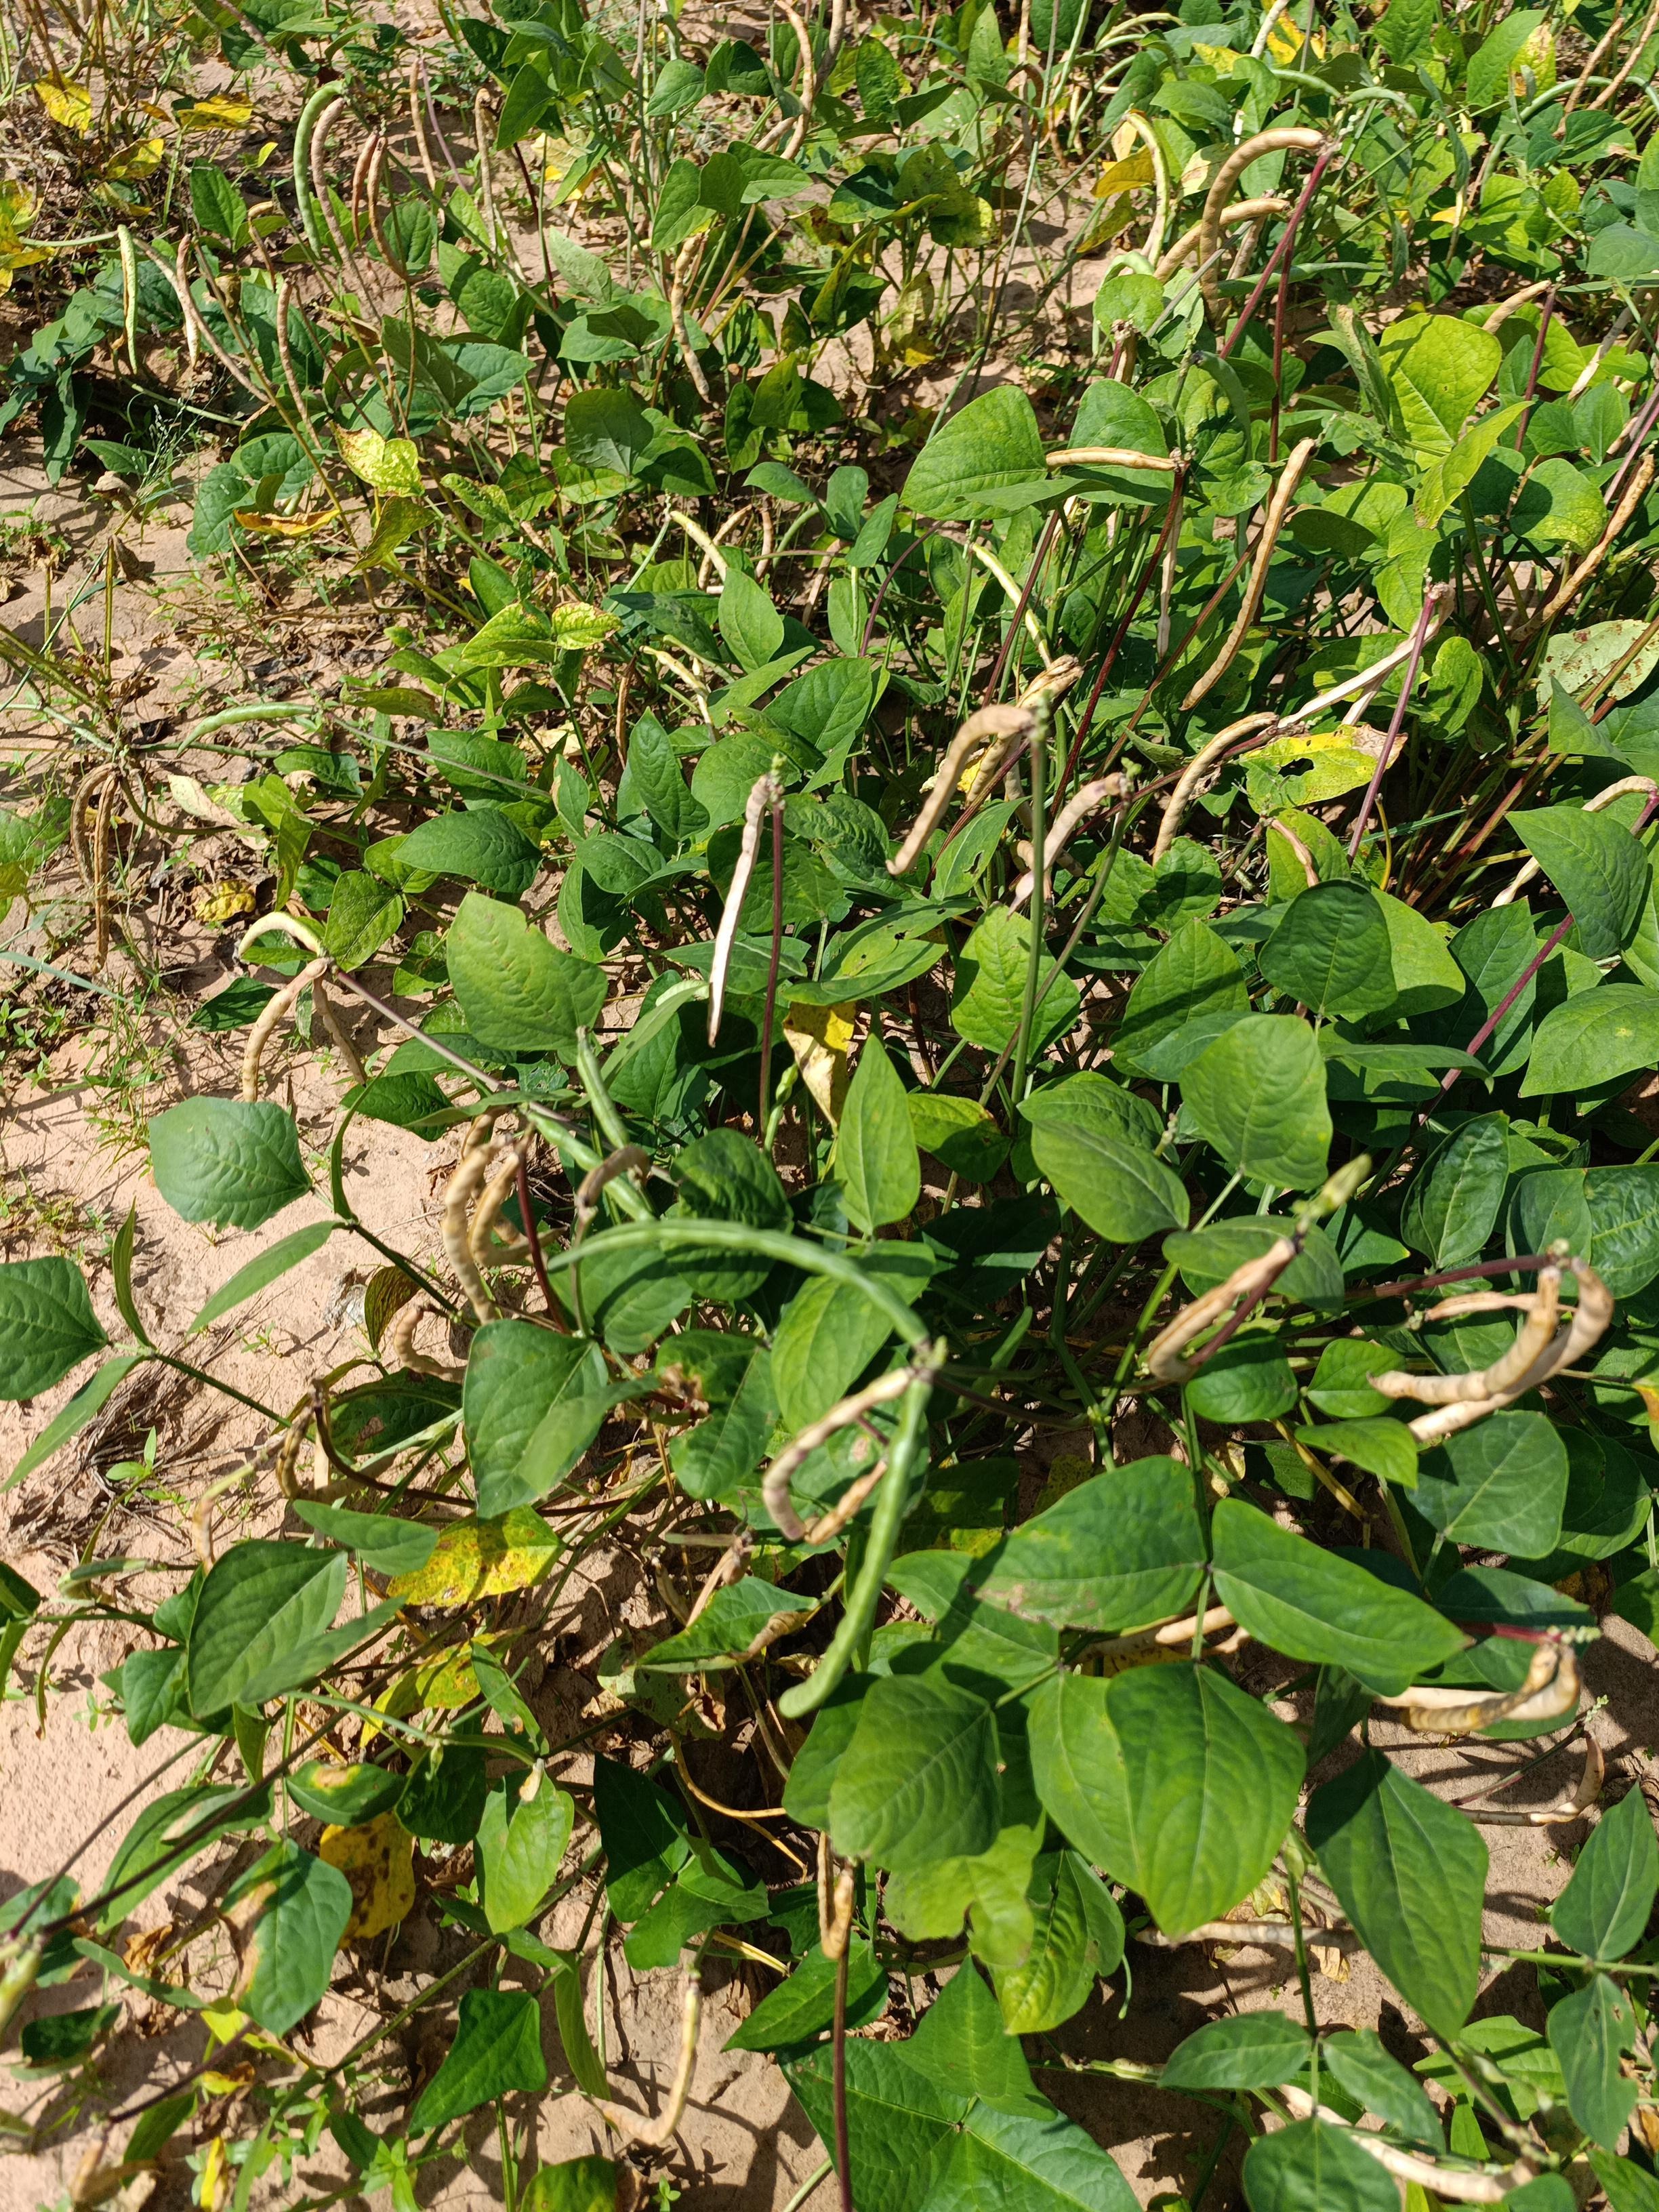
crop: cowpea
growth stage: maturity
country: Nigeria
